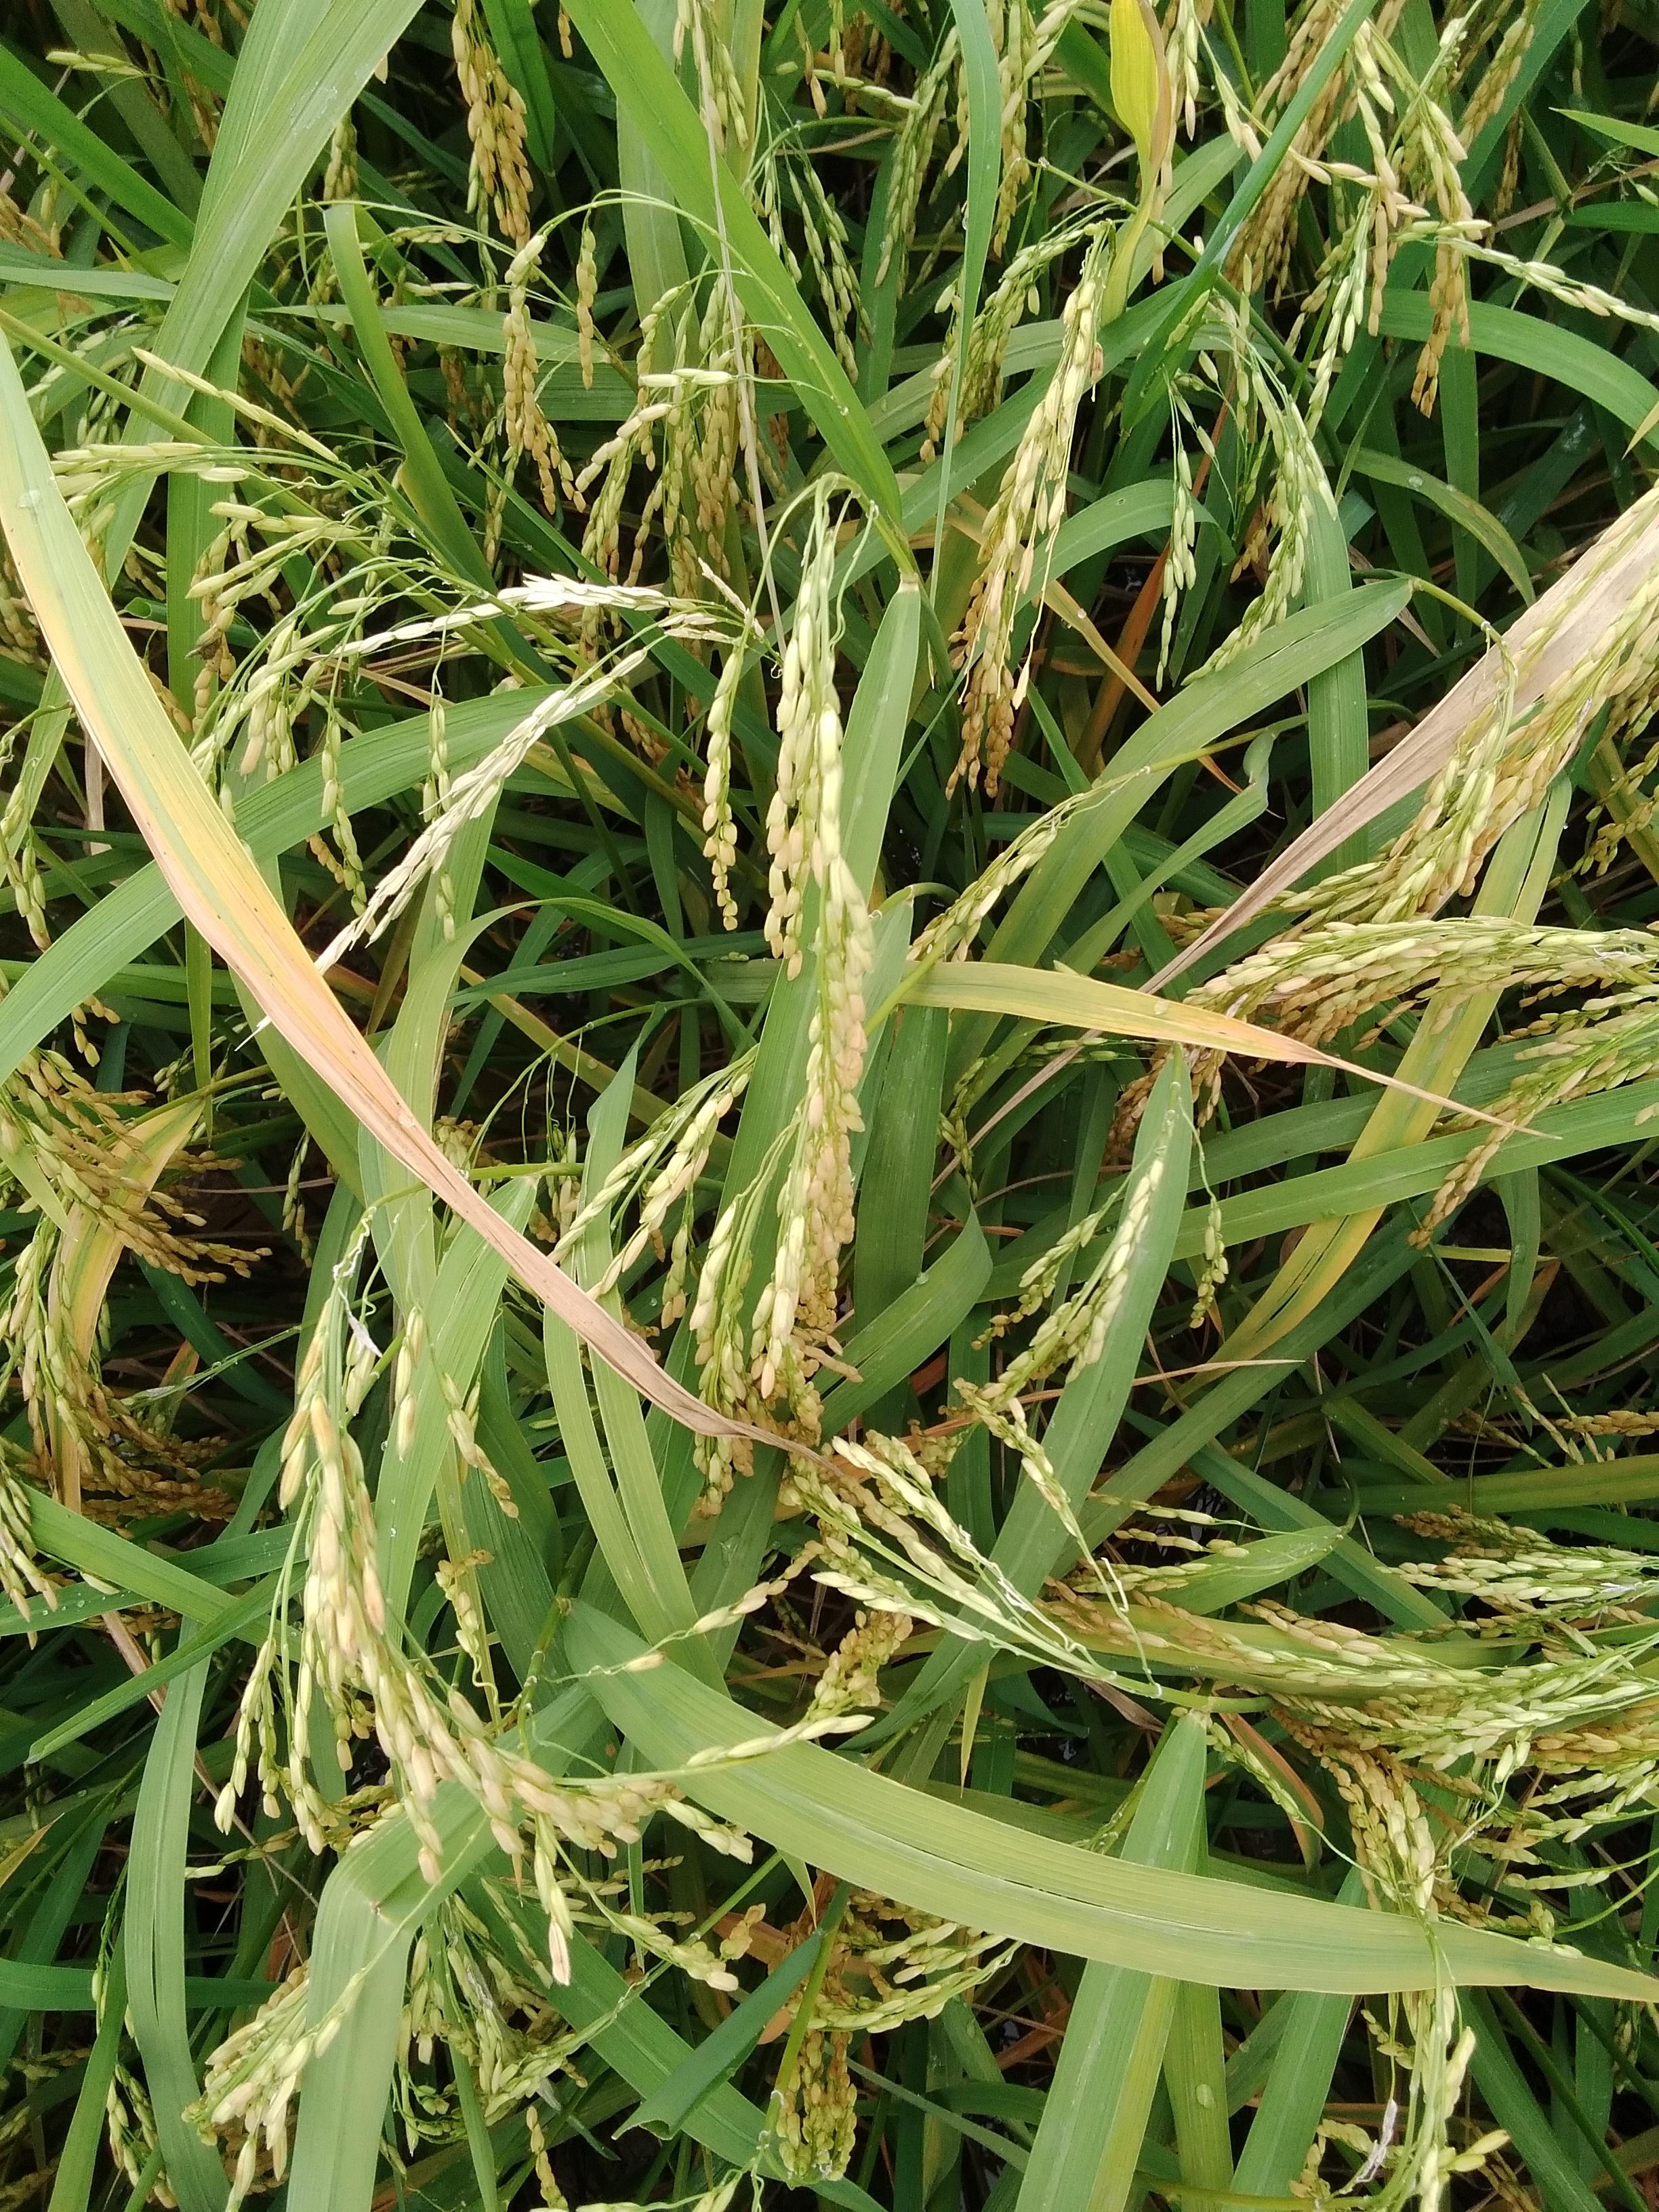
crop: rice
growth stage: ripening
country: Nigeria
